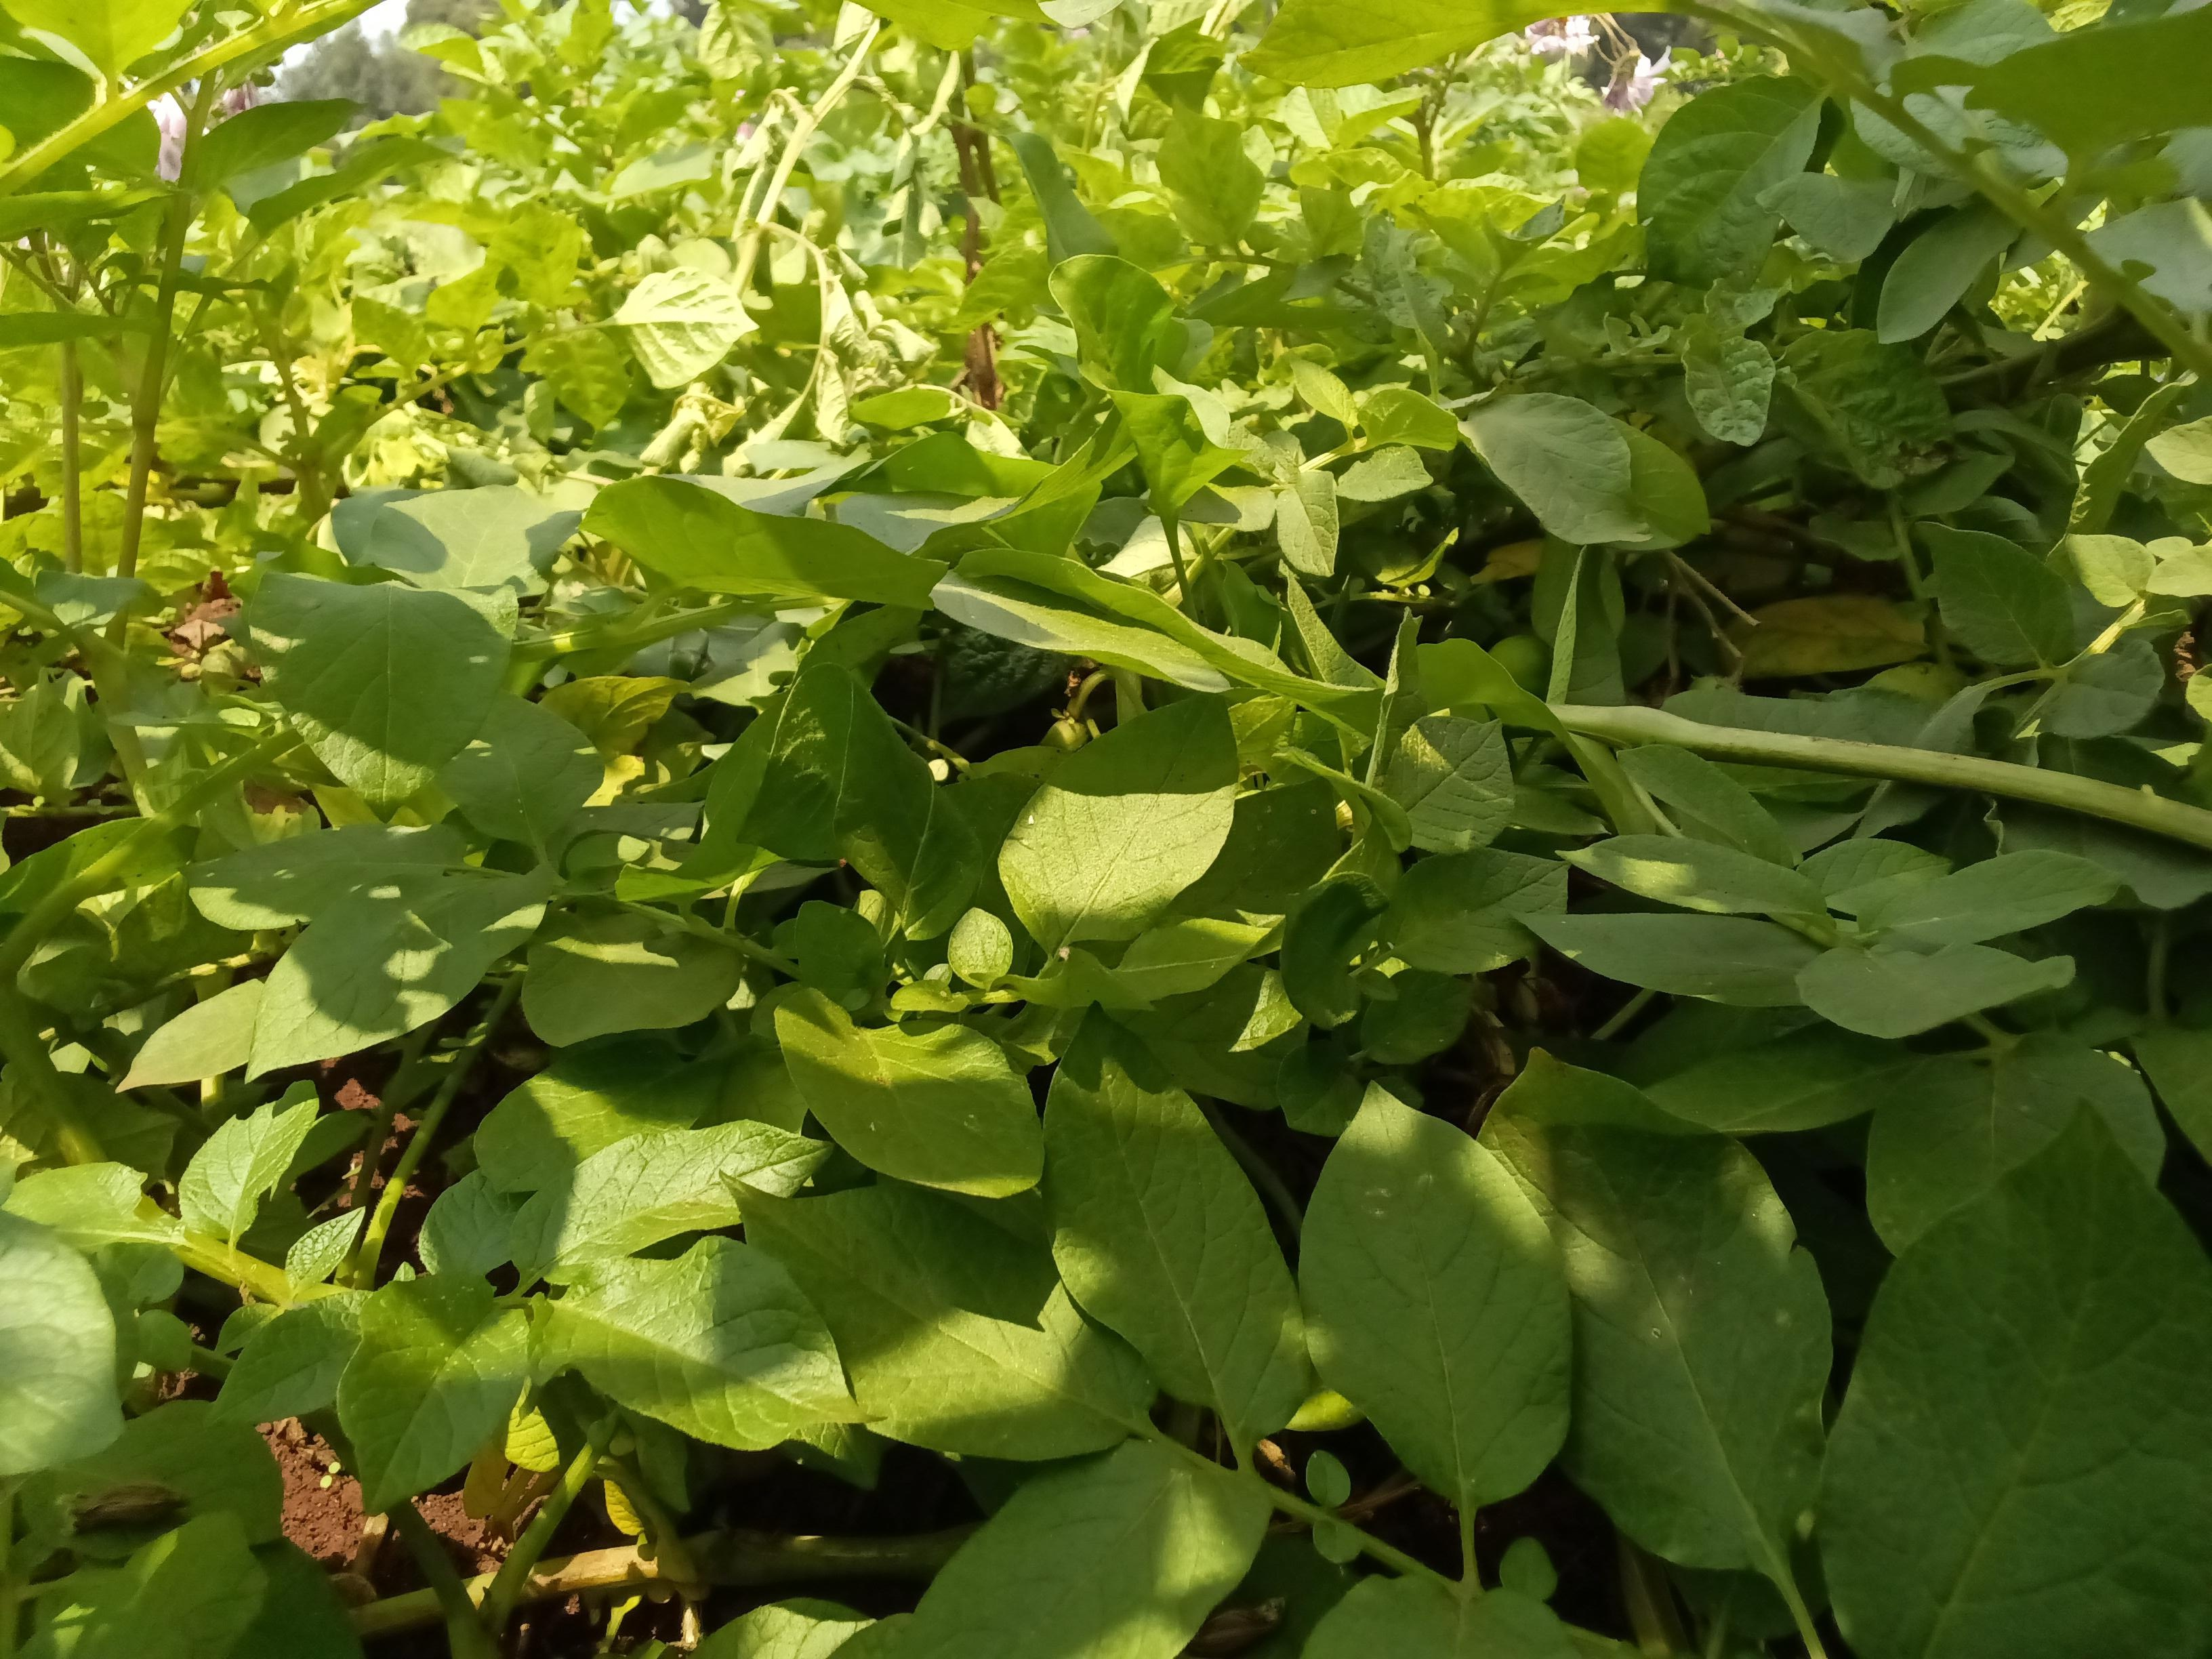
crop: potato
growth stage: maturity
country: Kenya
